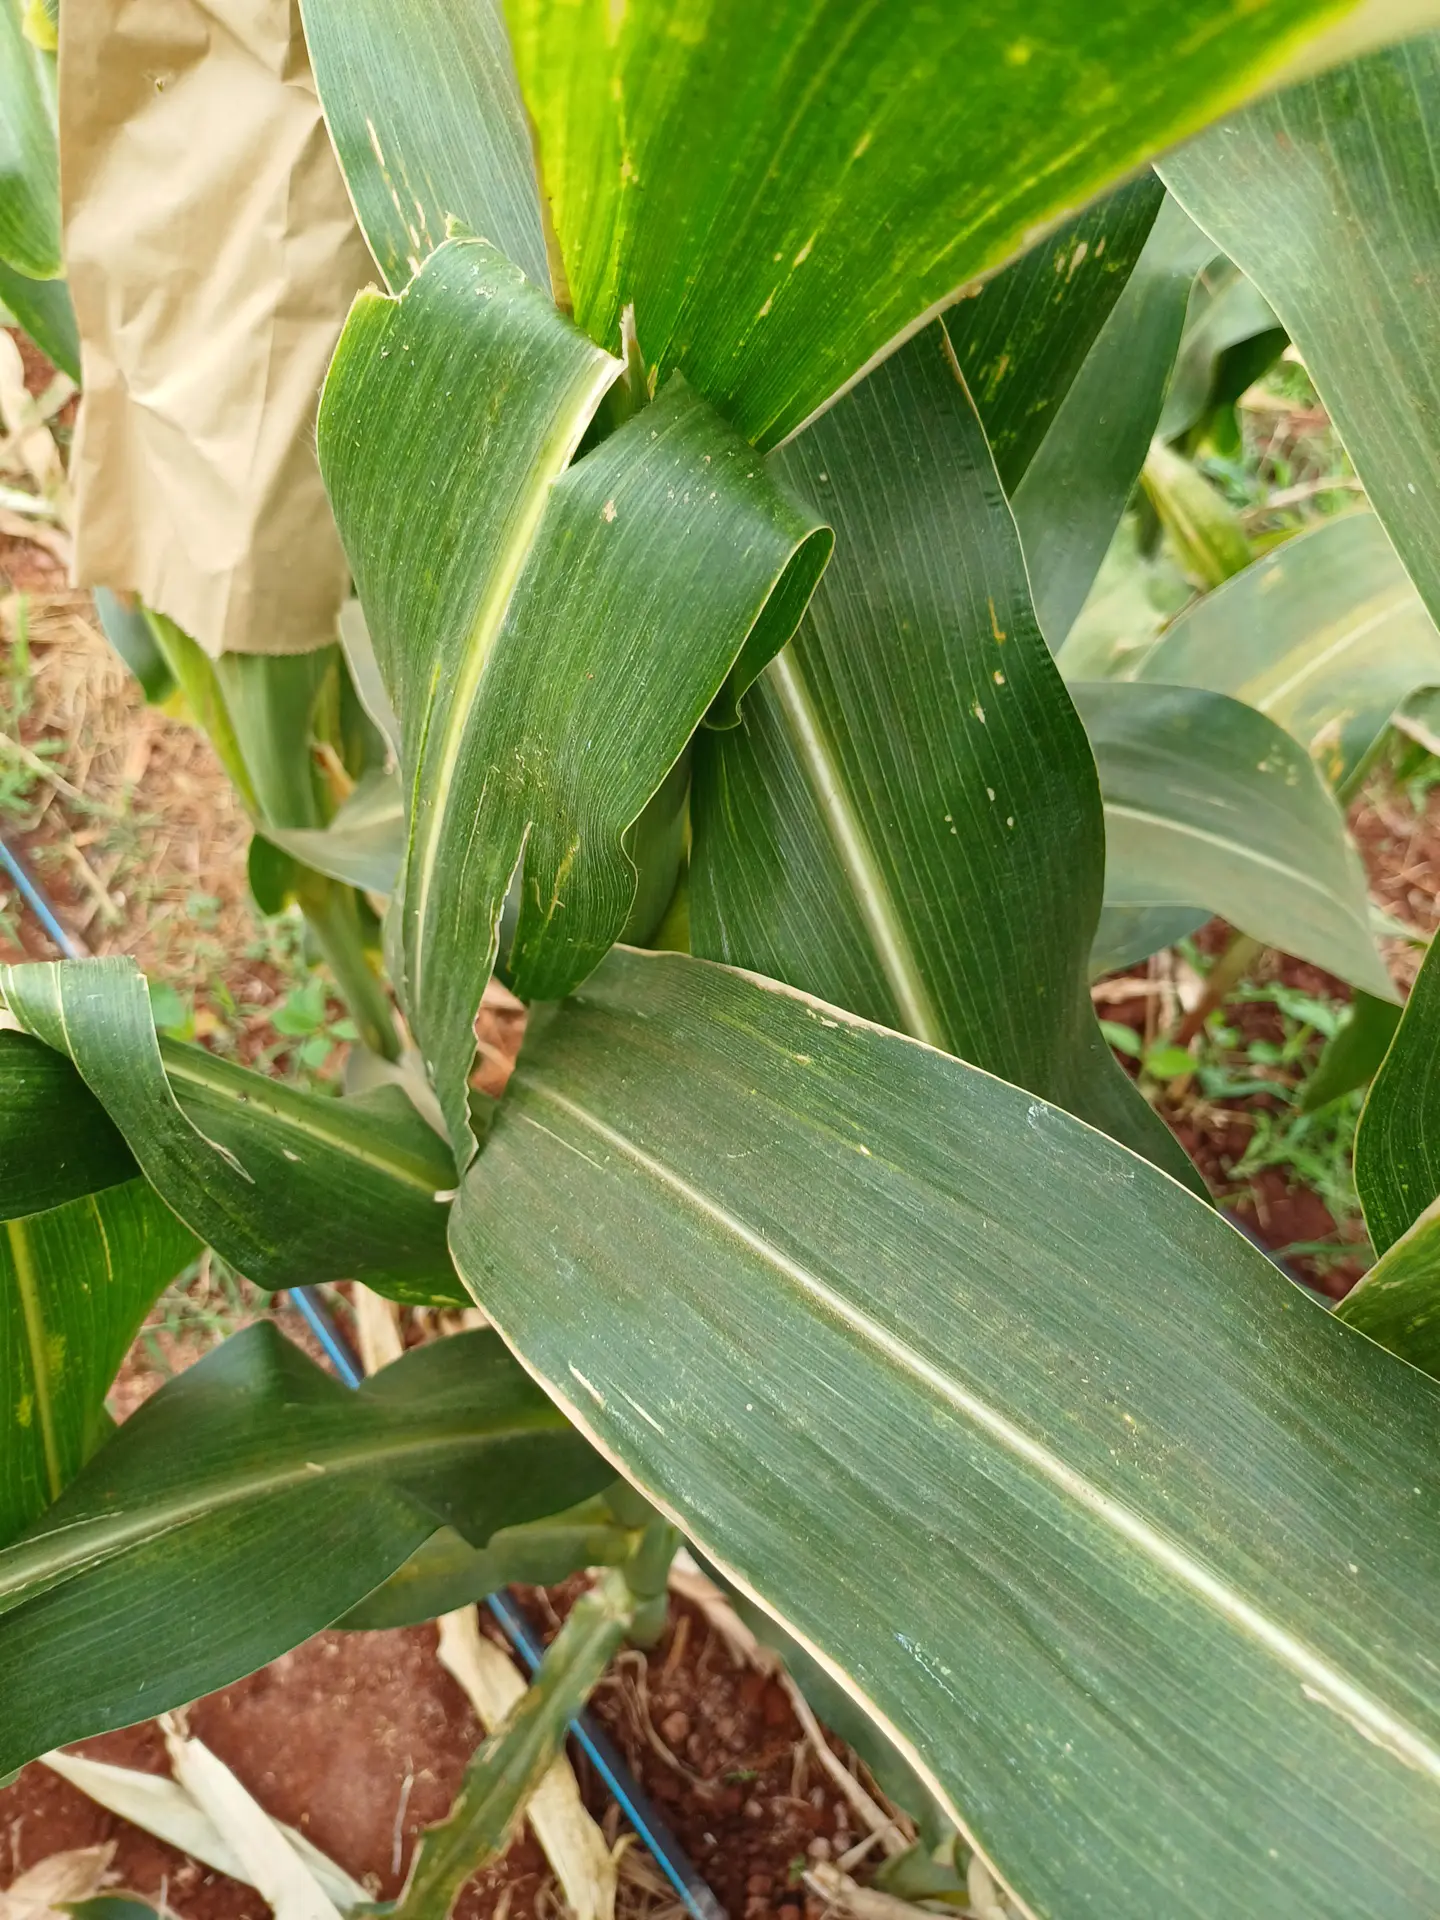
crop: maize
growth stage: flowering
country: Kenya
